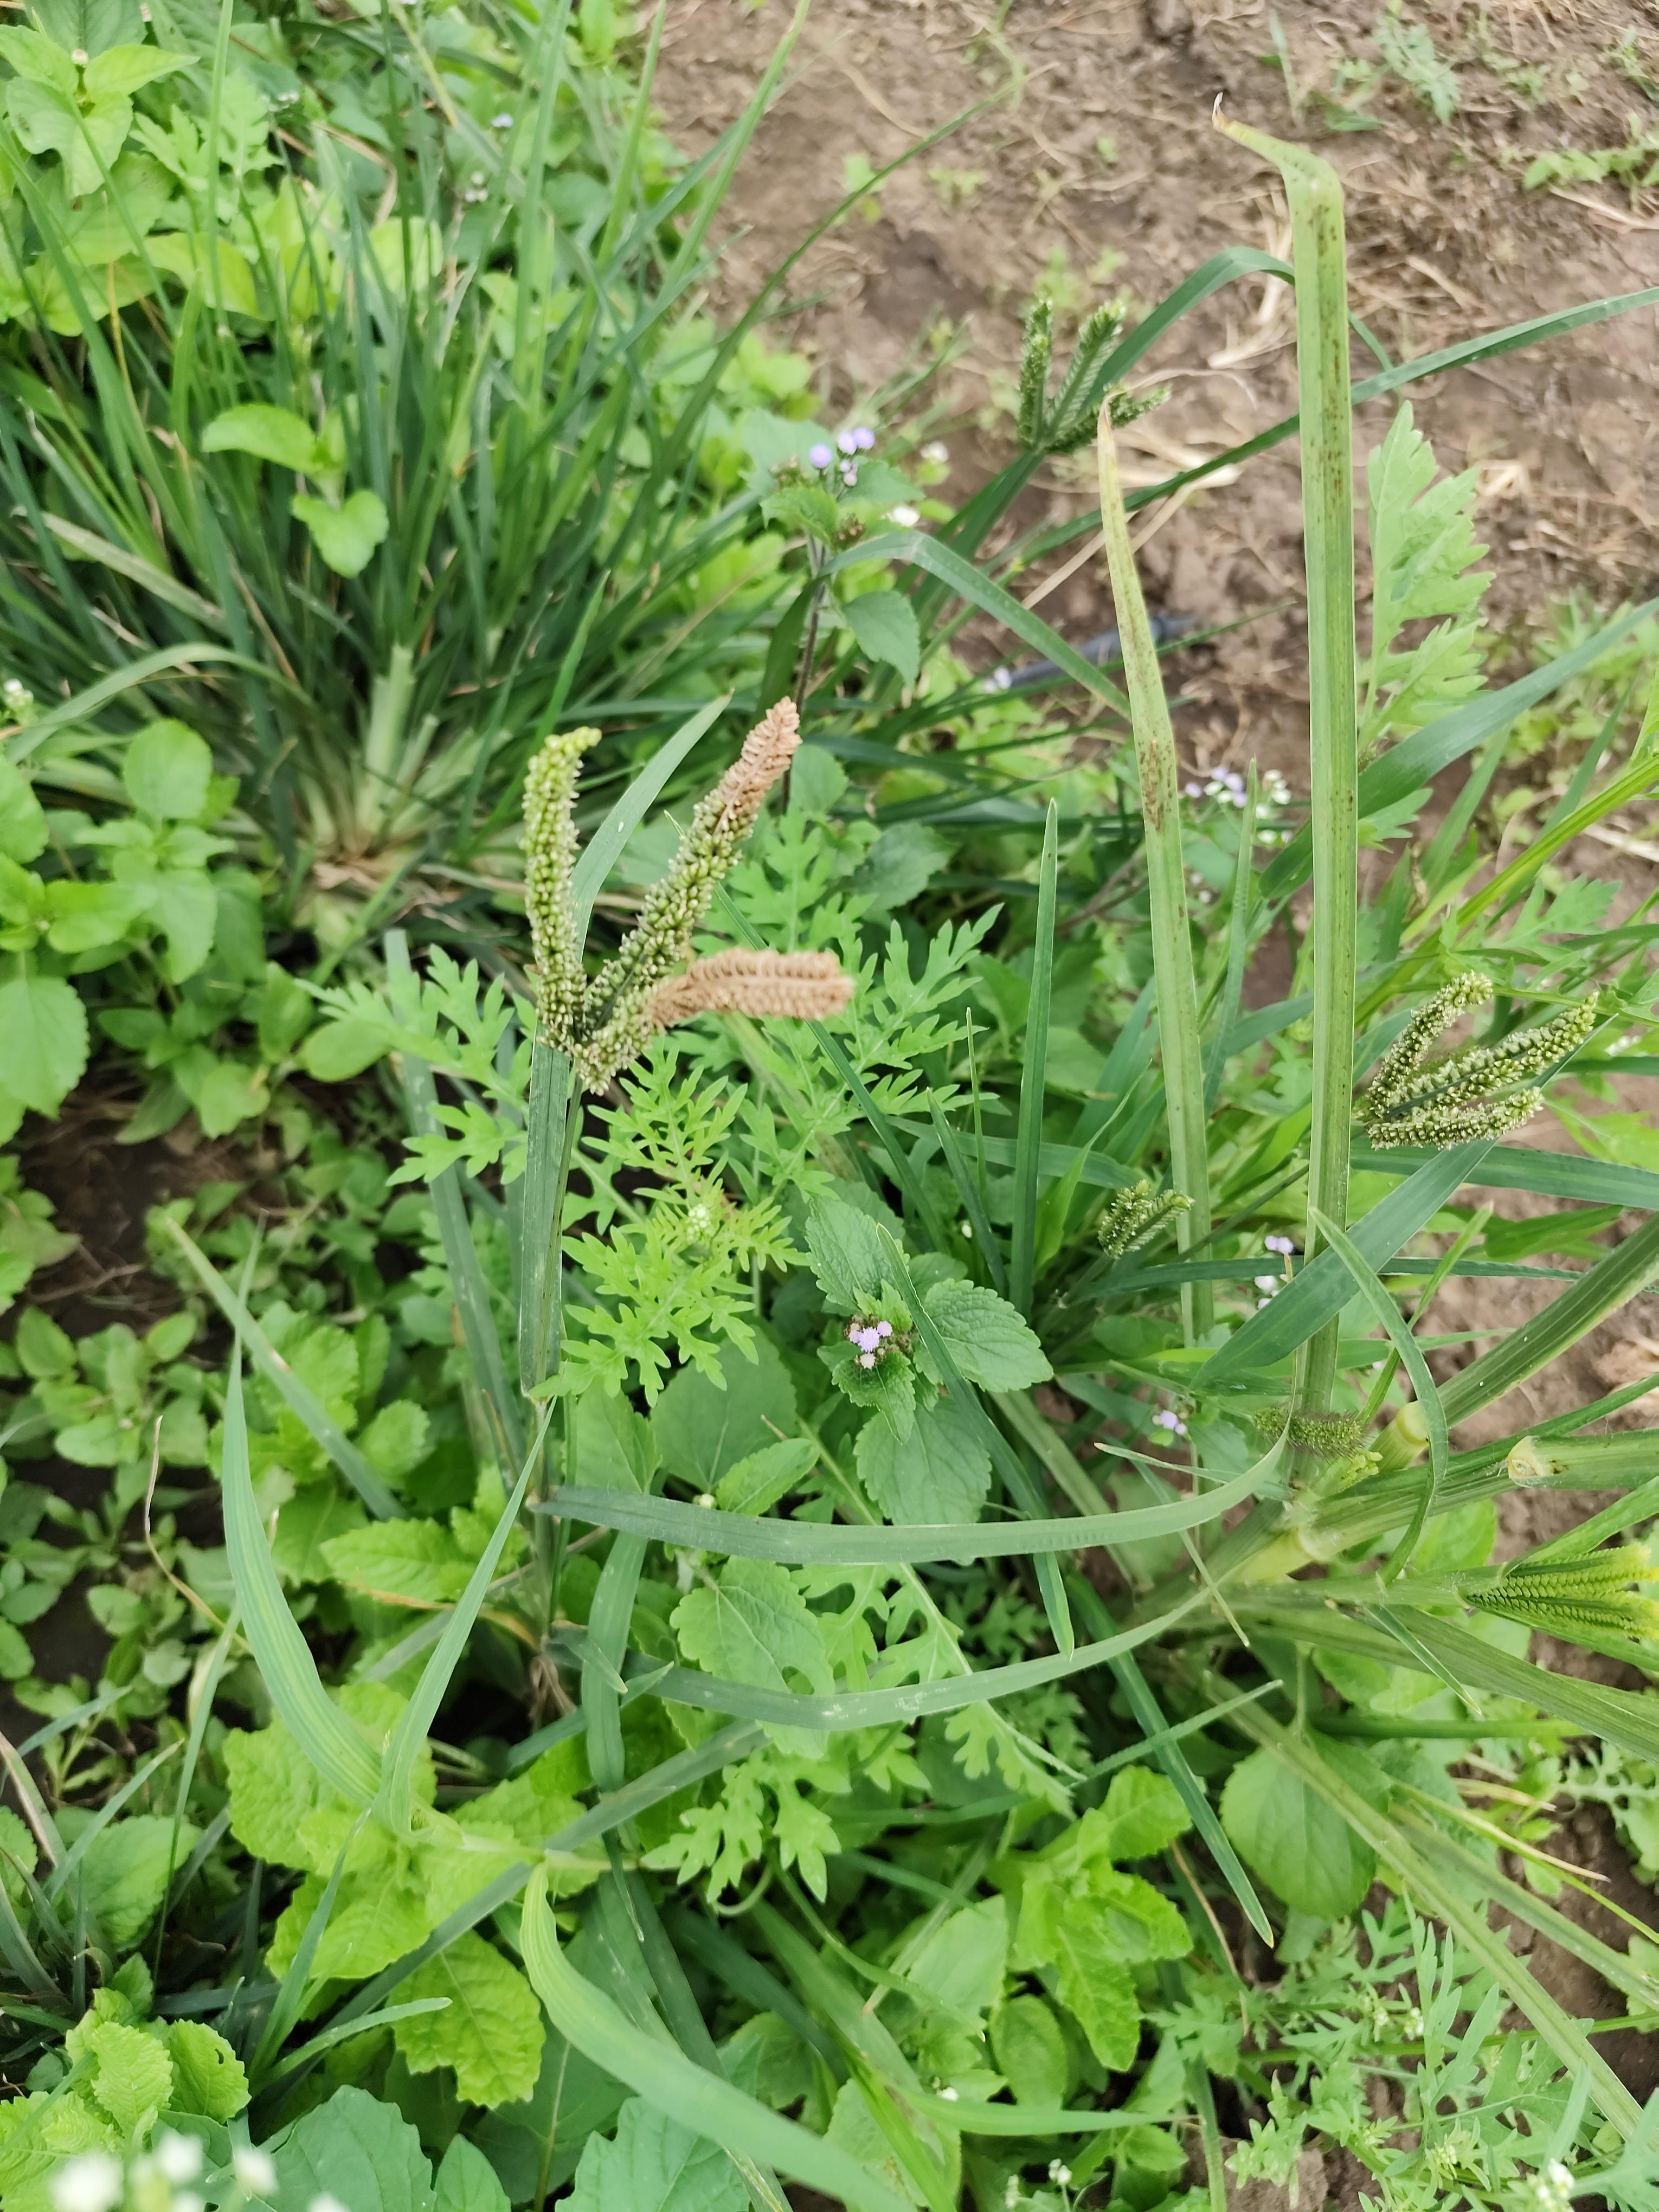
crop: finger millet
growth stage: heading tuber
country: Tanzania
